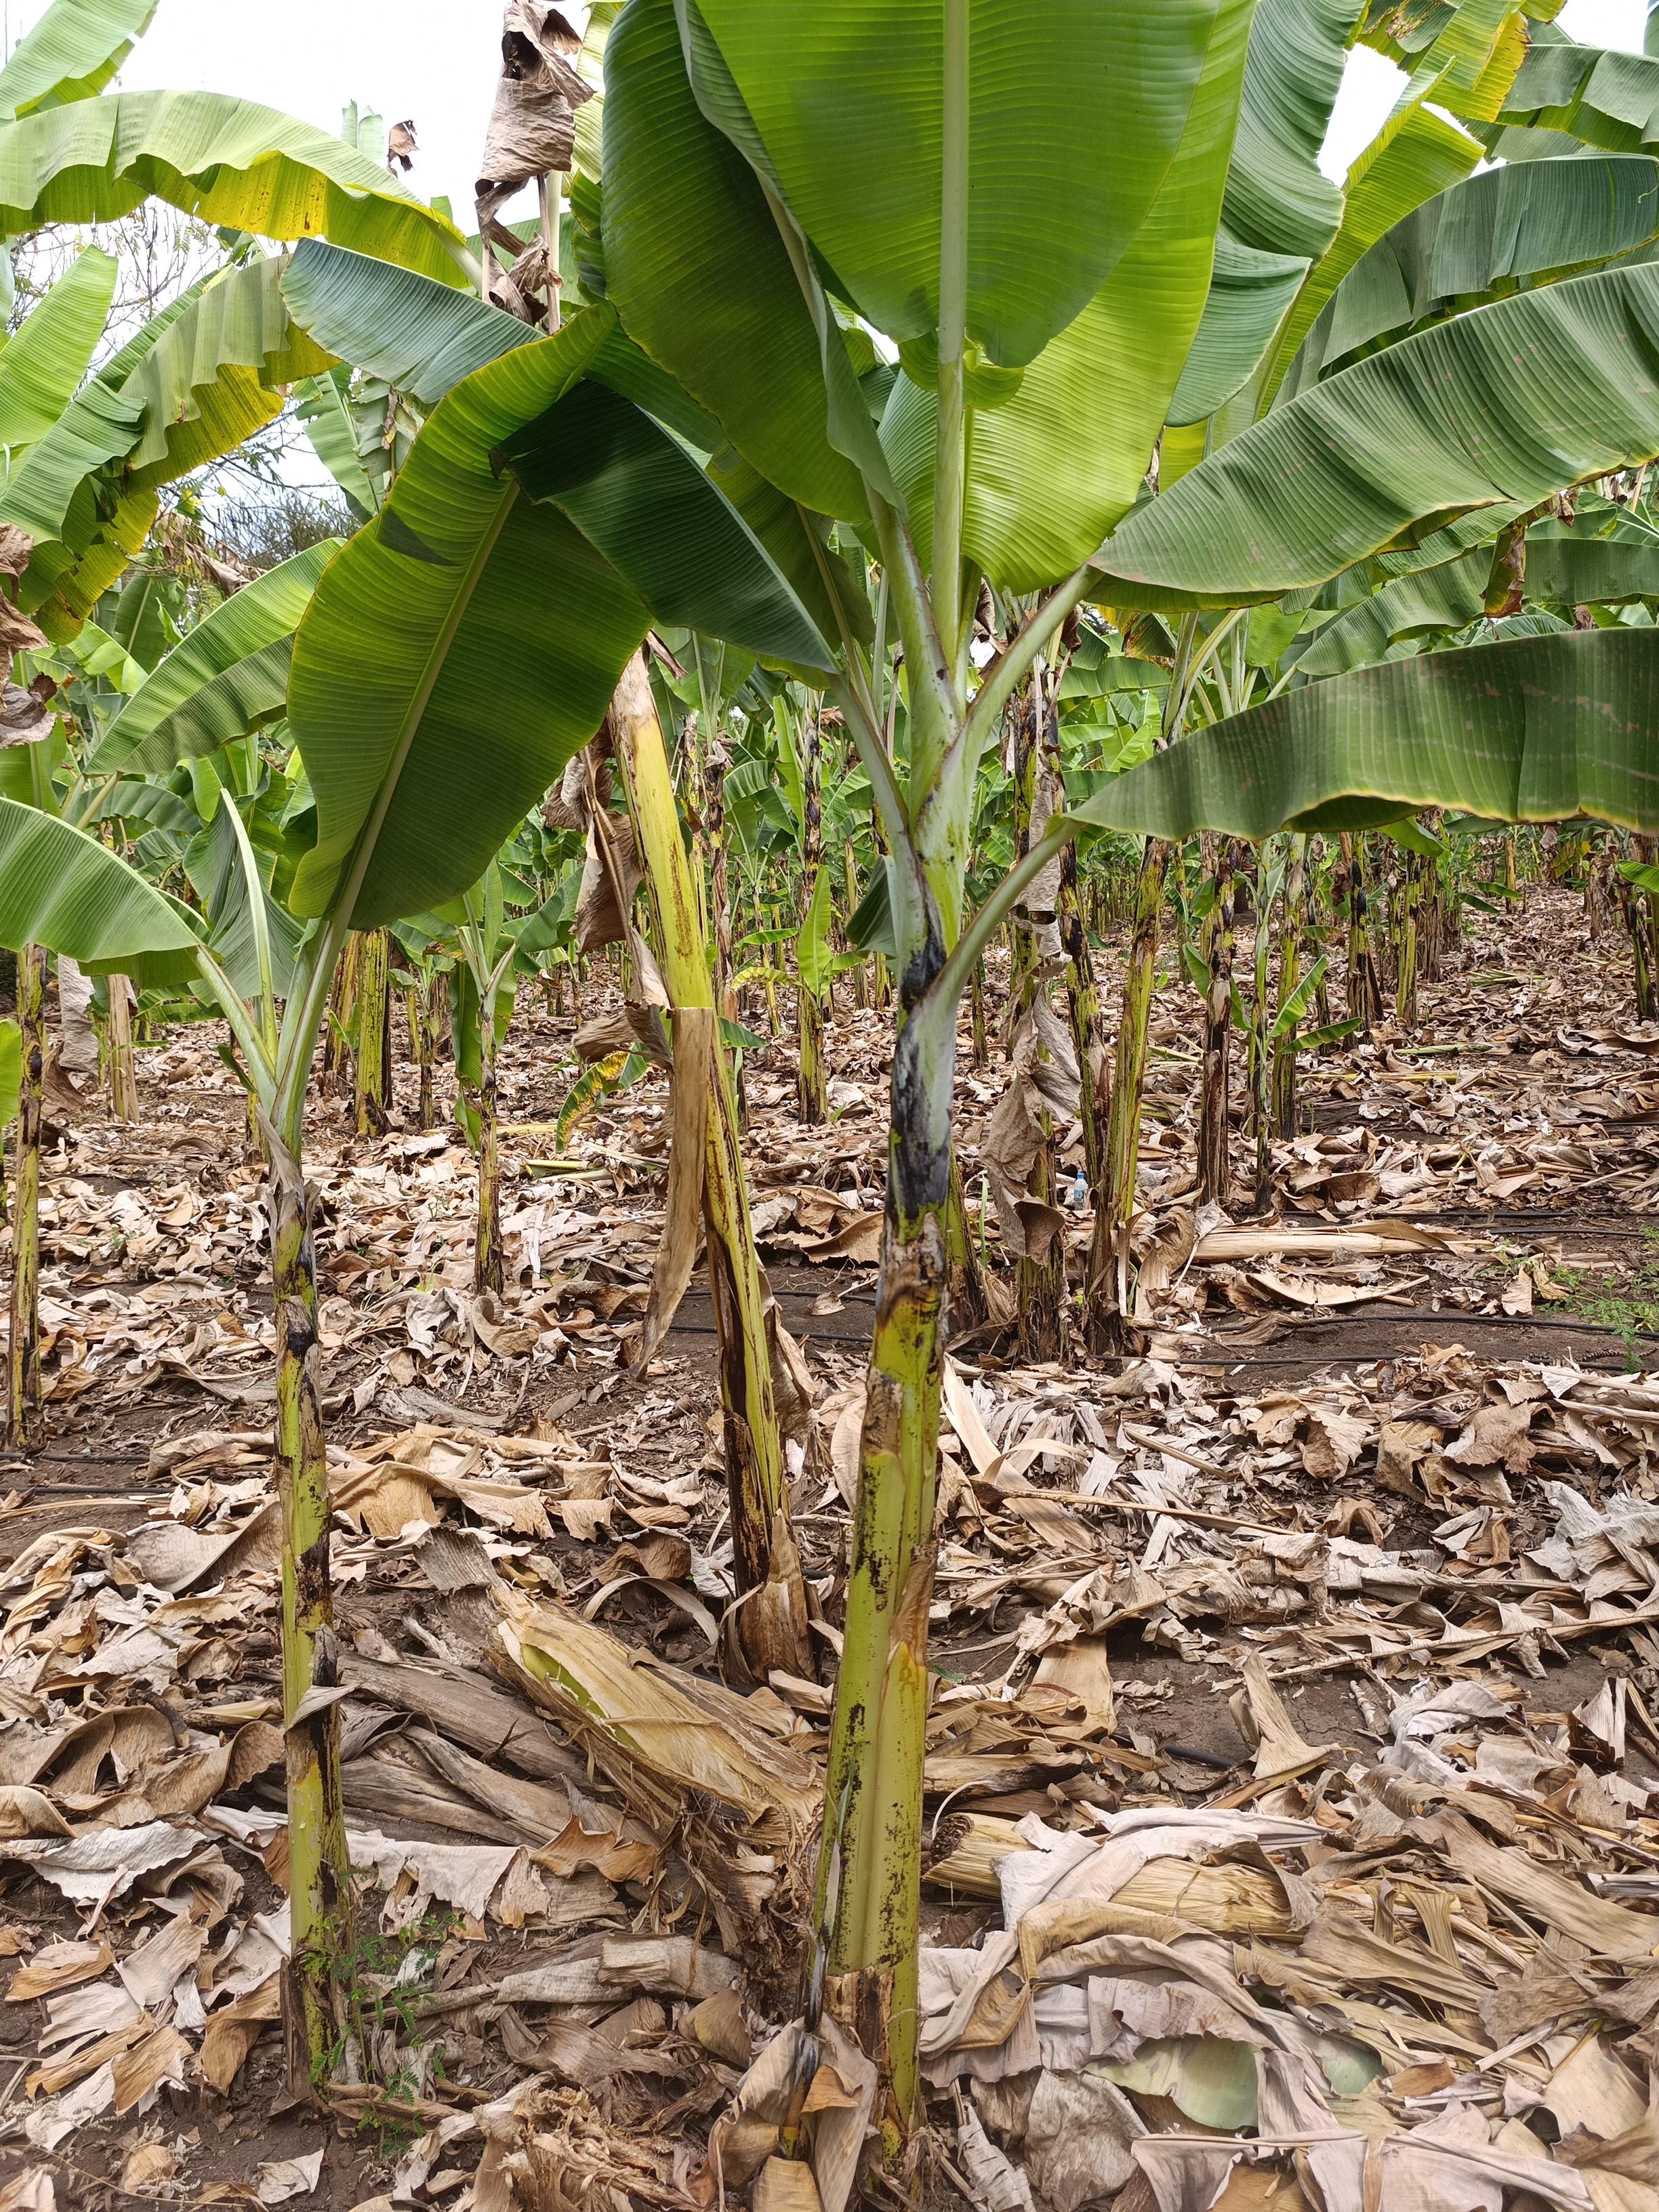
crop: banana
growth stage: vegetative
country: Tanzania
